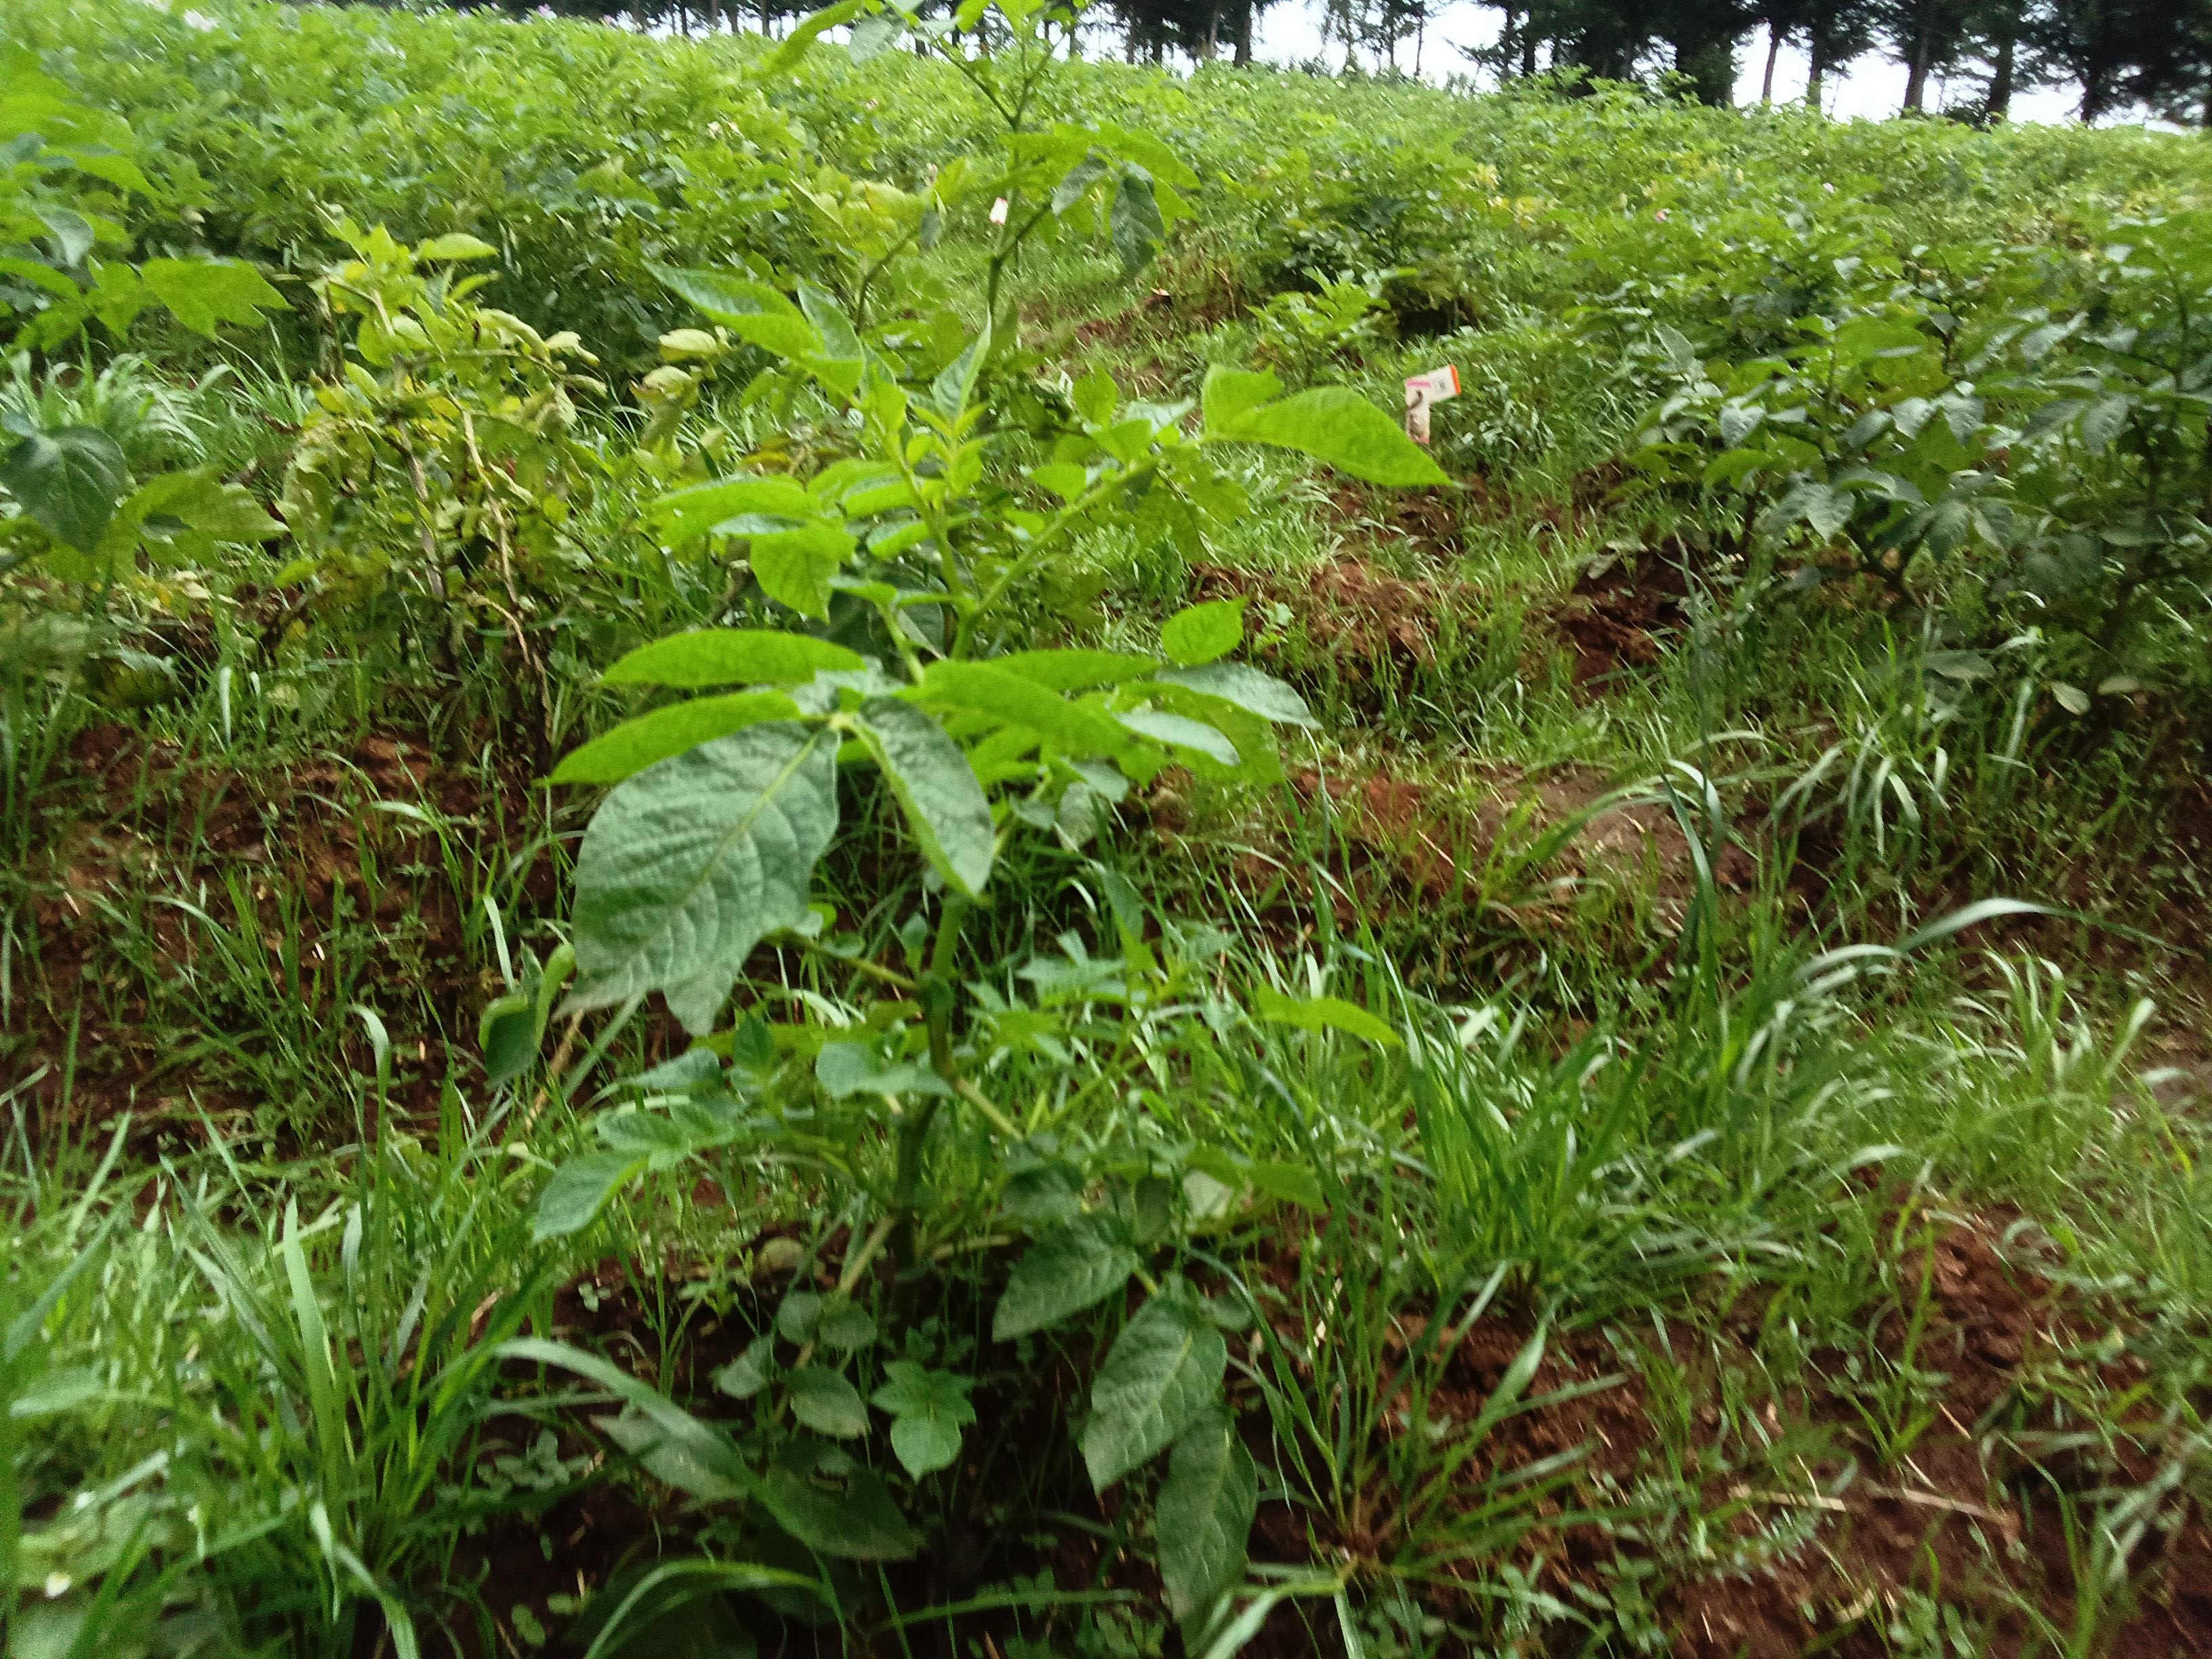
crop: potato
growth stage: flowering
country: Kenya
